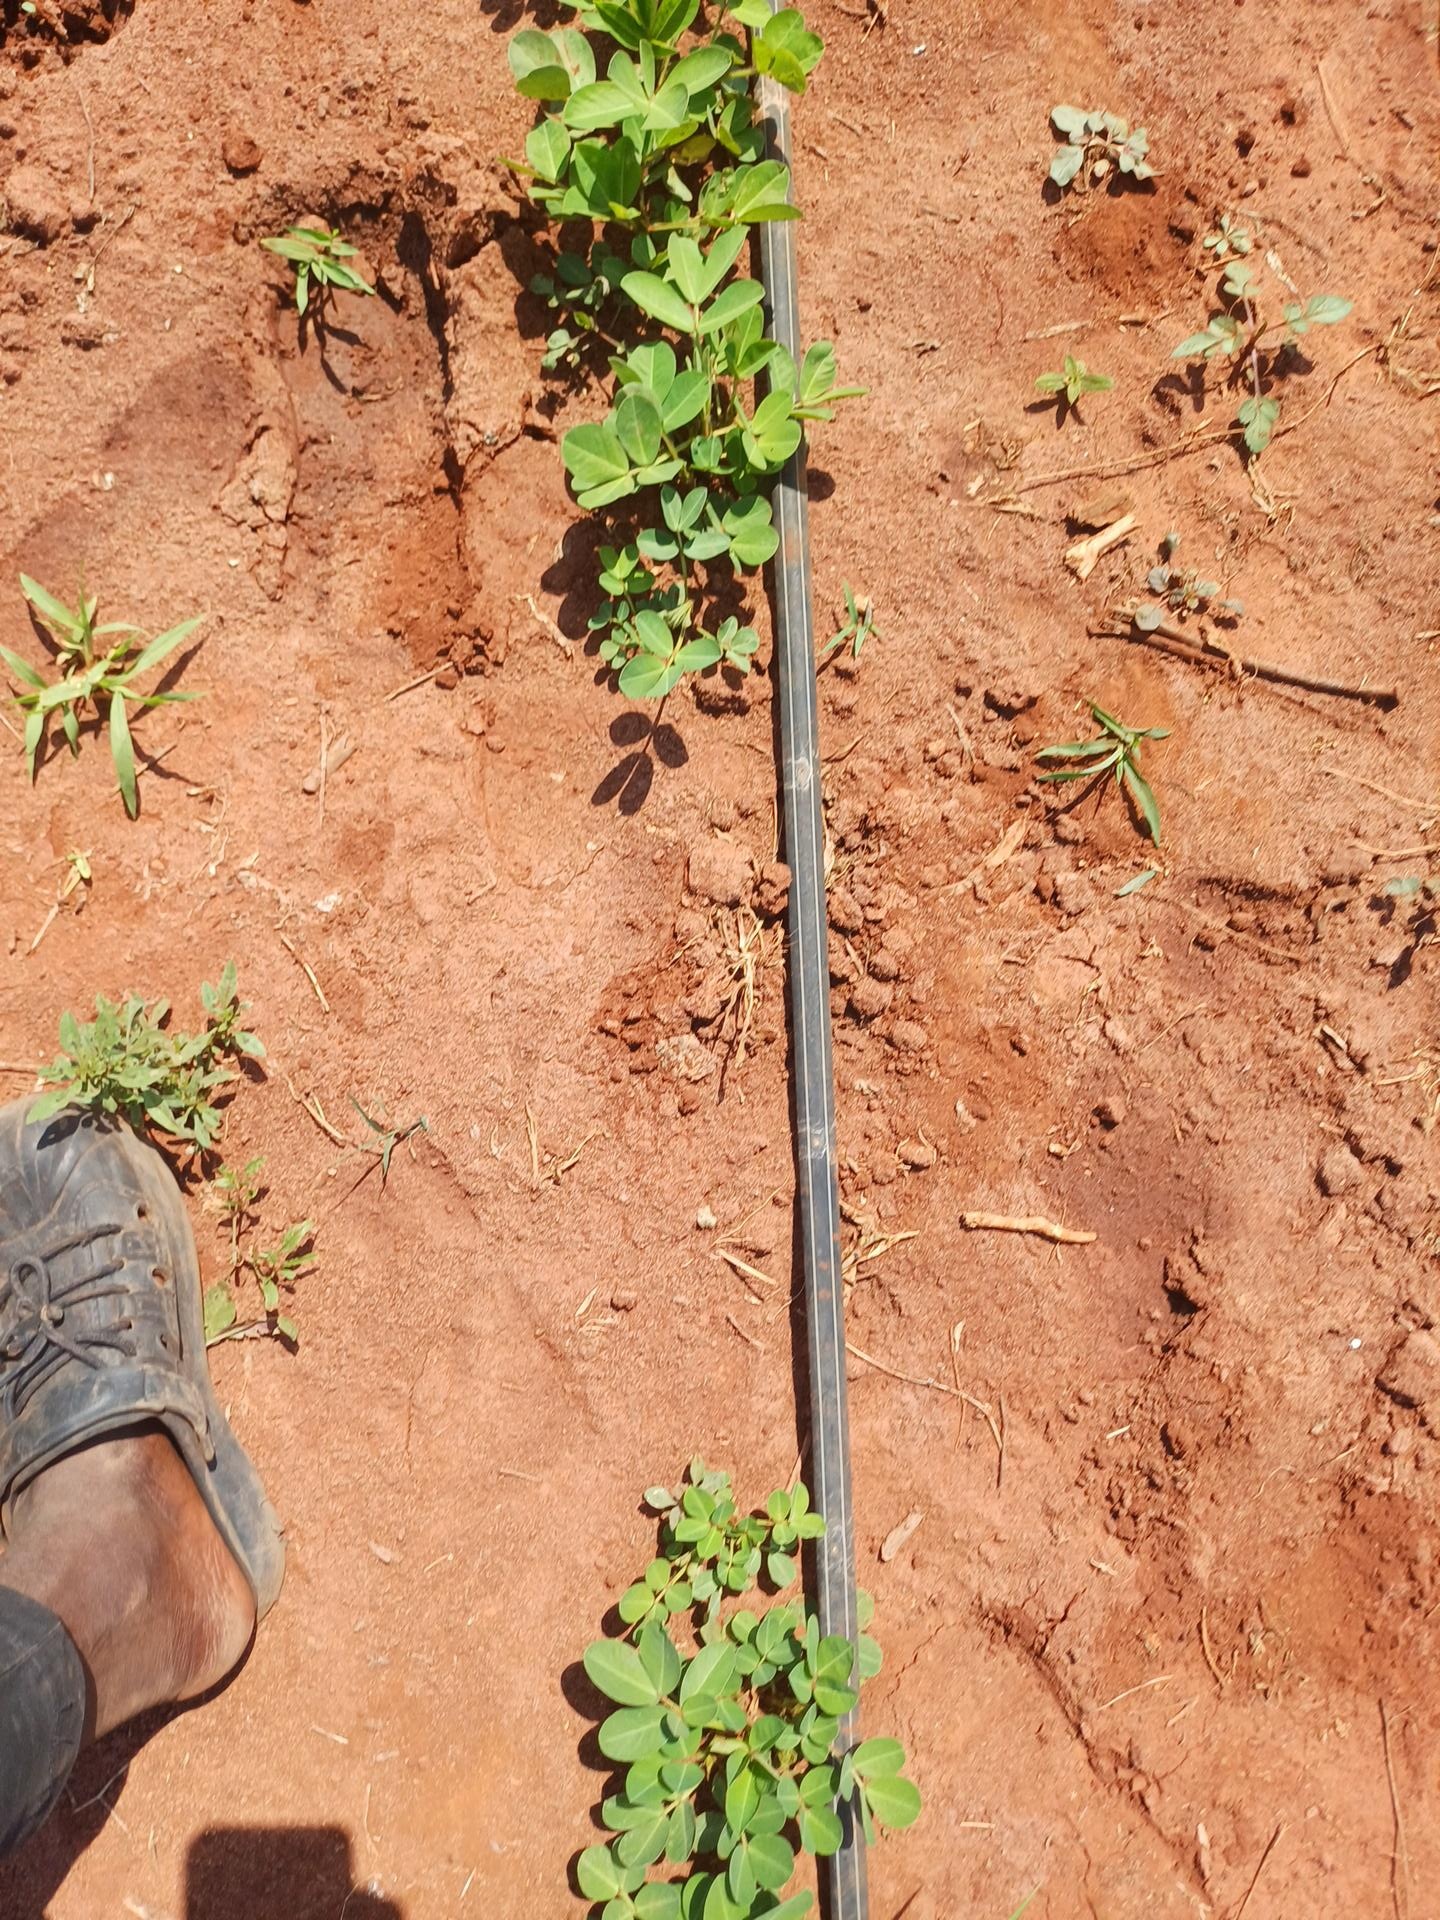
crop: groundnut
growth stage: vegetative
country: Kenya
